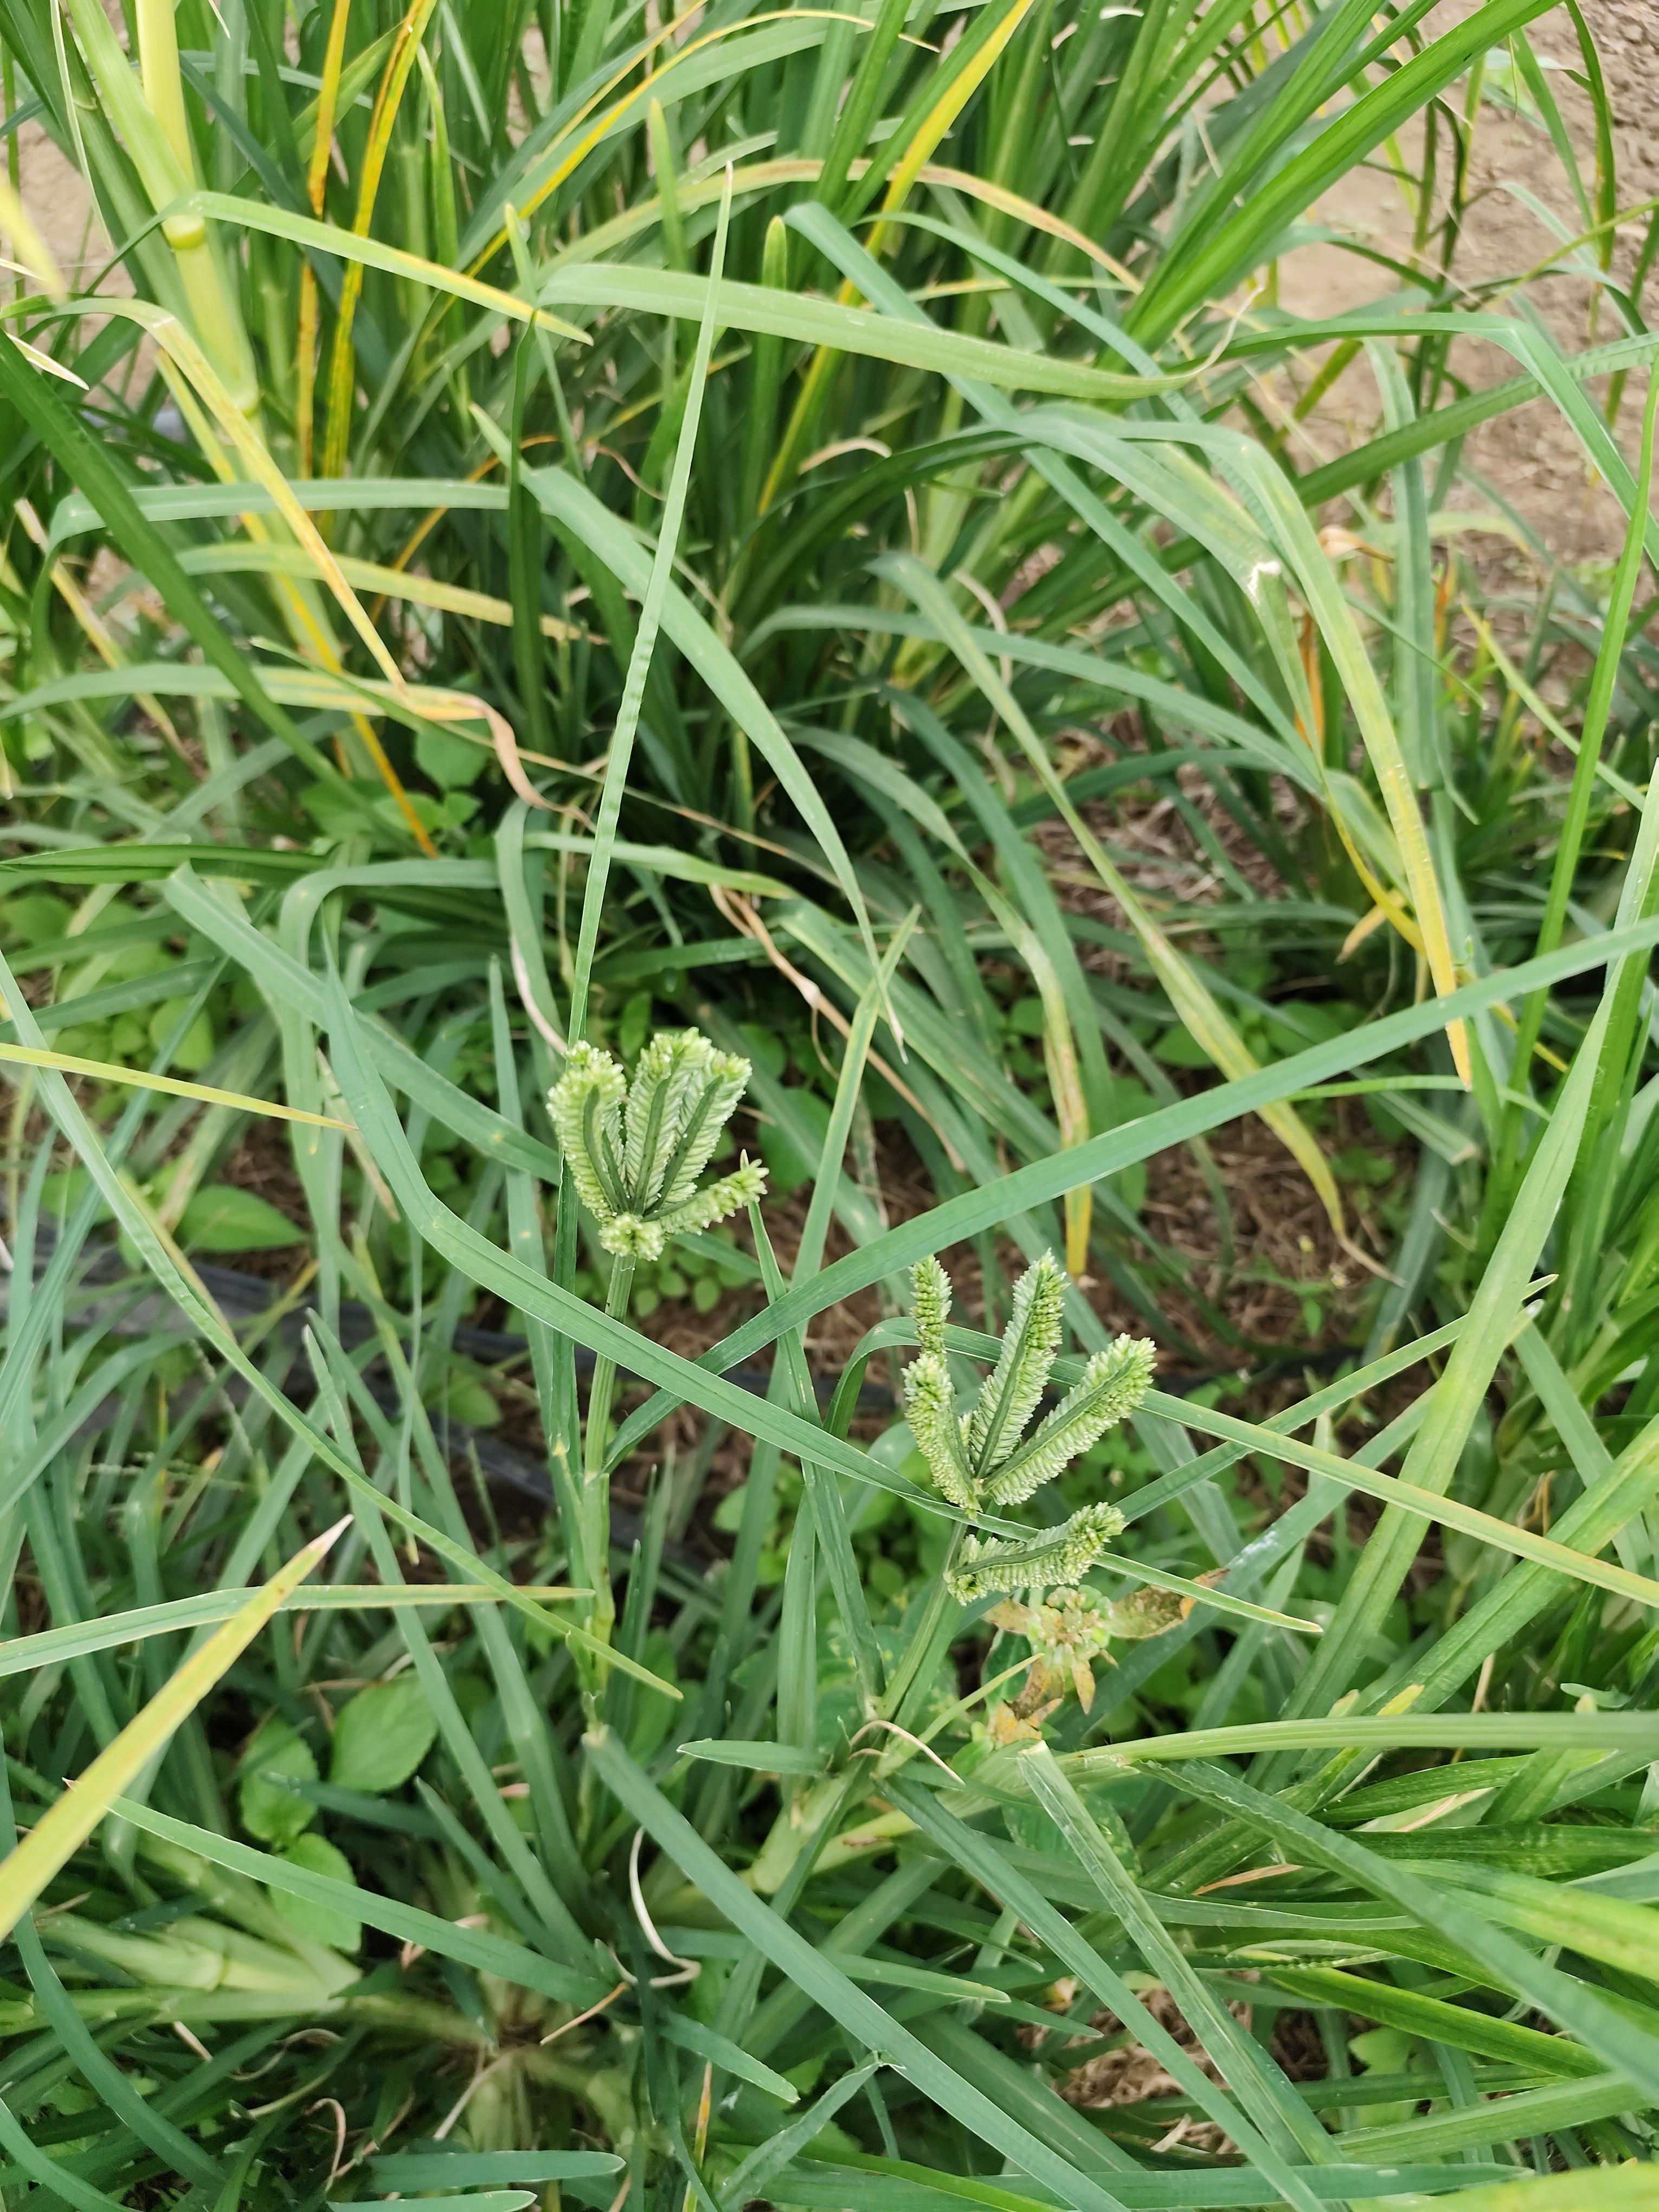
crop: finger millet
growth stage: heading tuber
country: Tanzania
